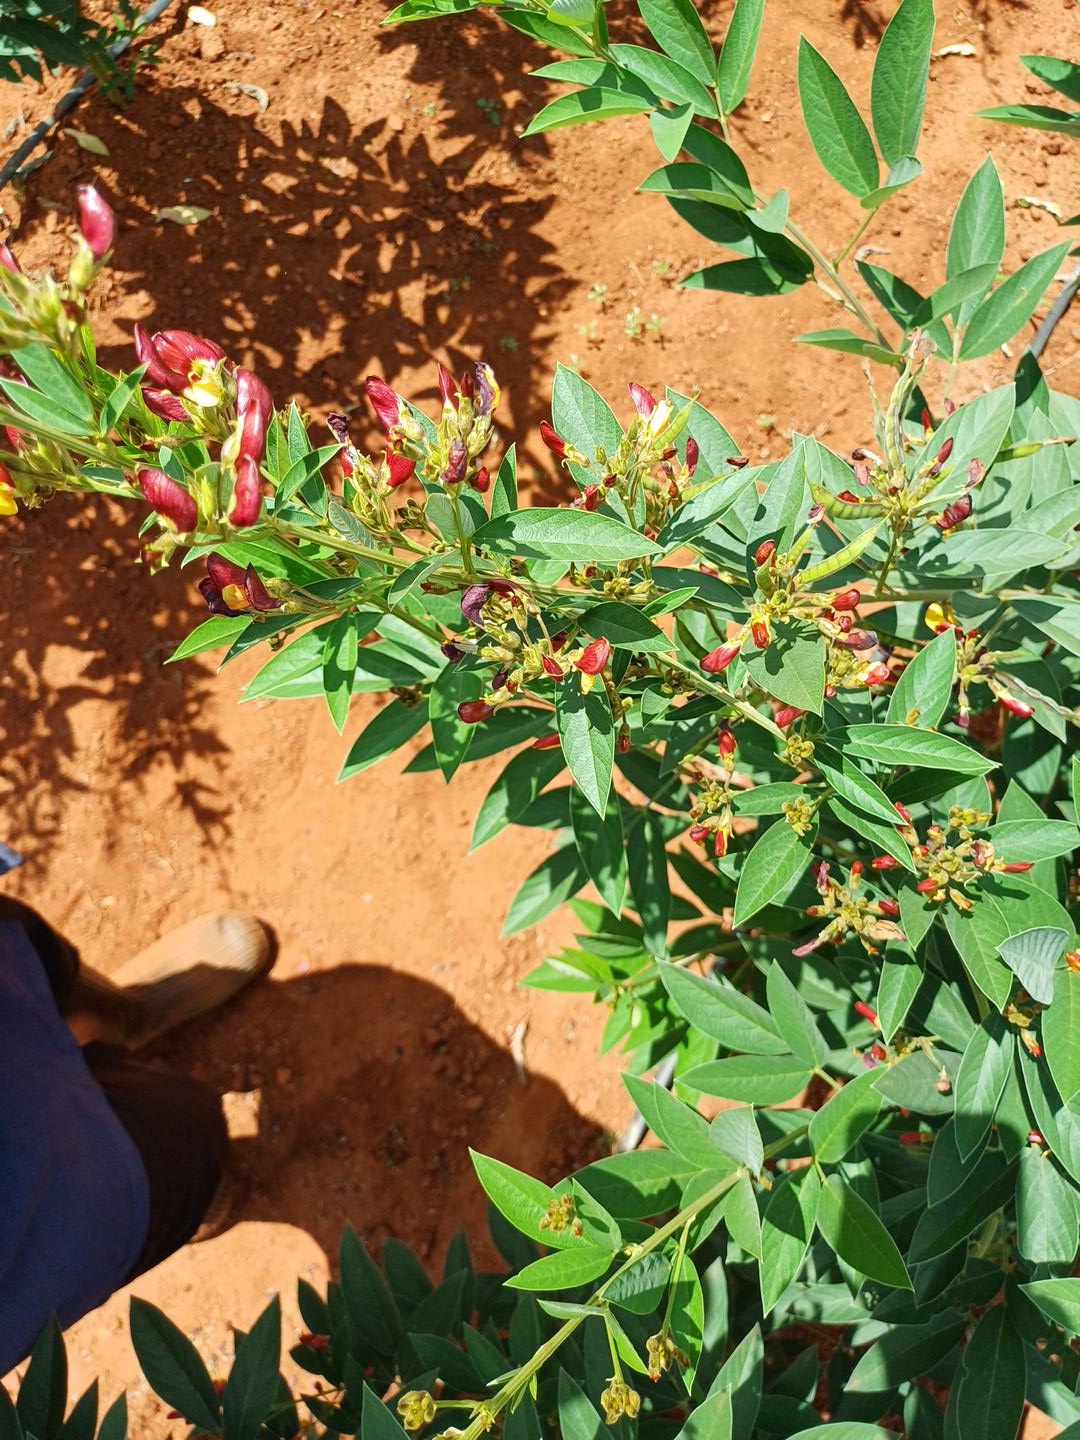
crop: pigeonpea
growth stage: development pod
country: Kenya
